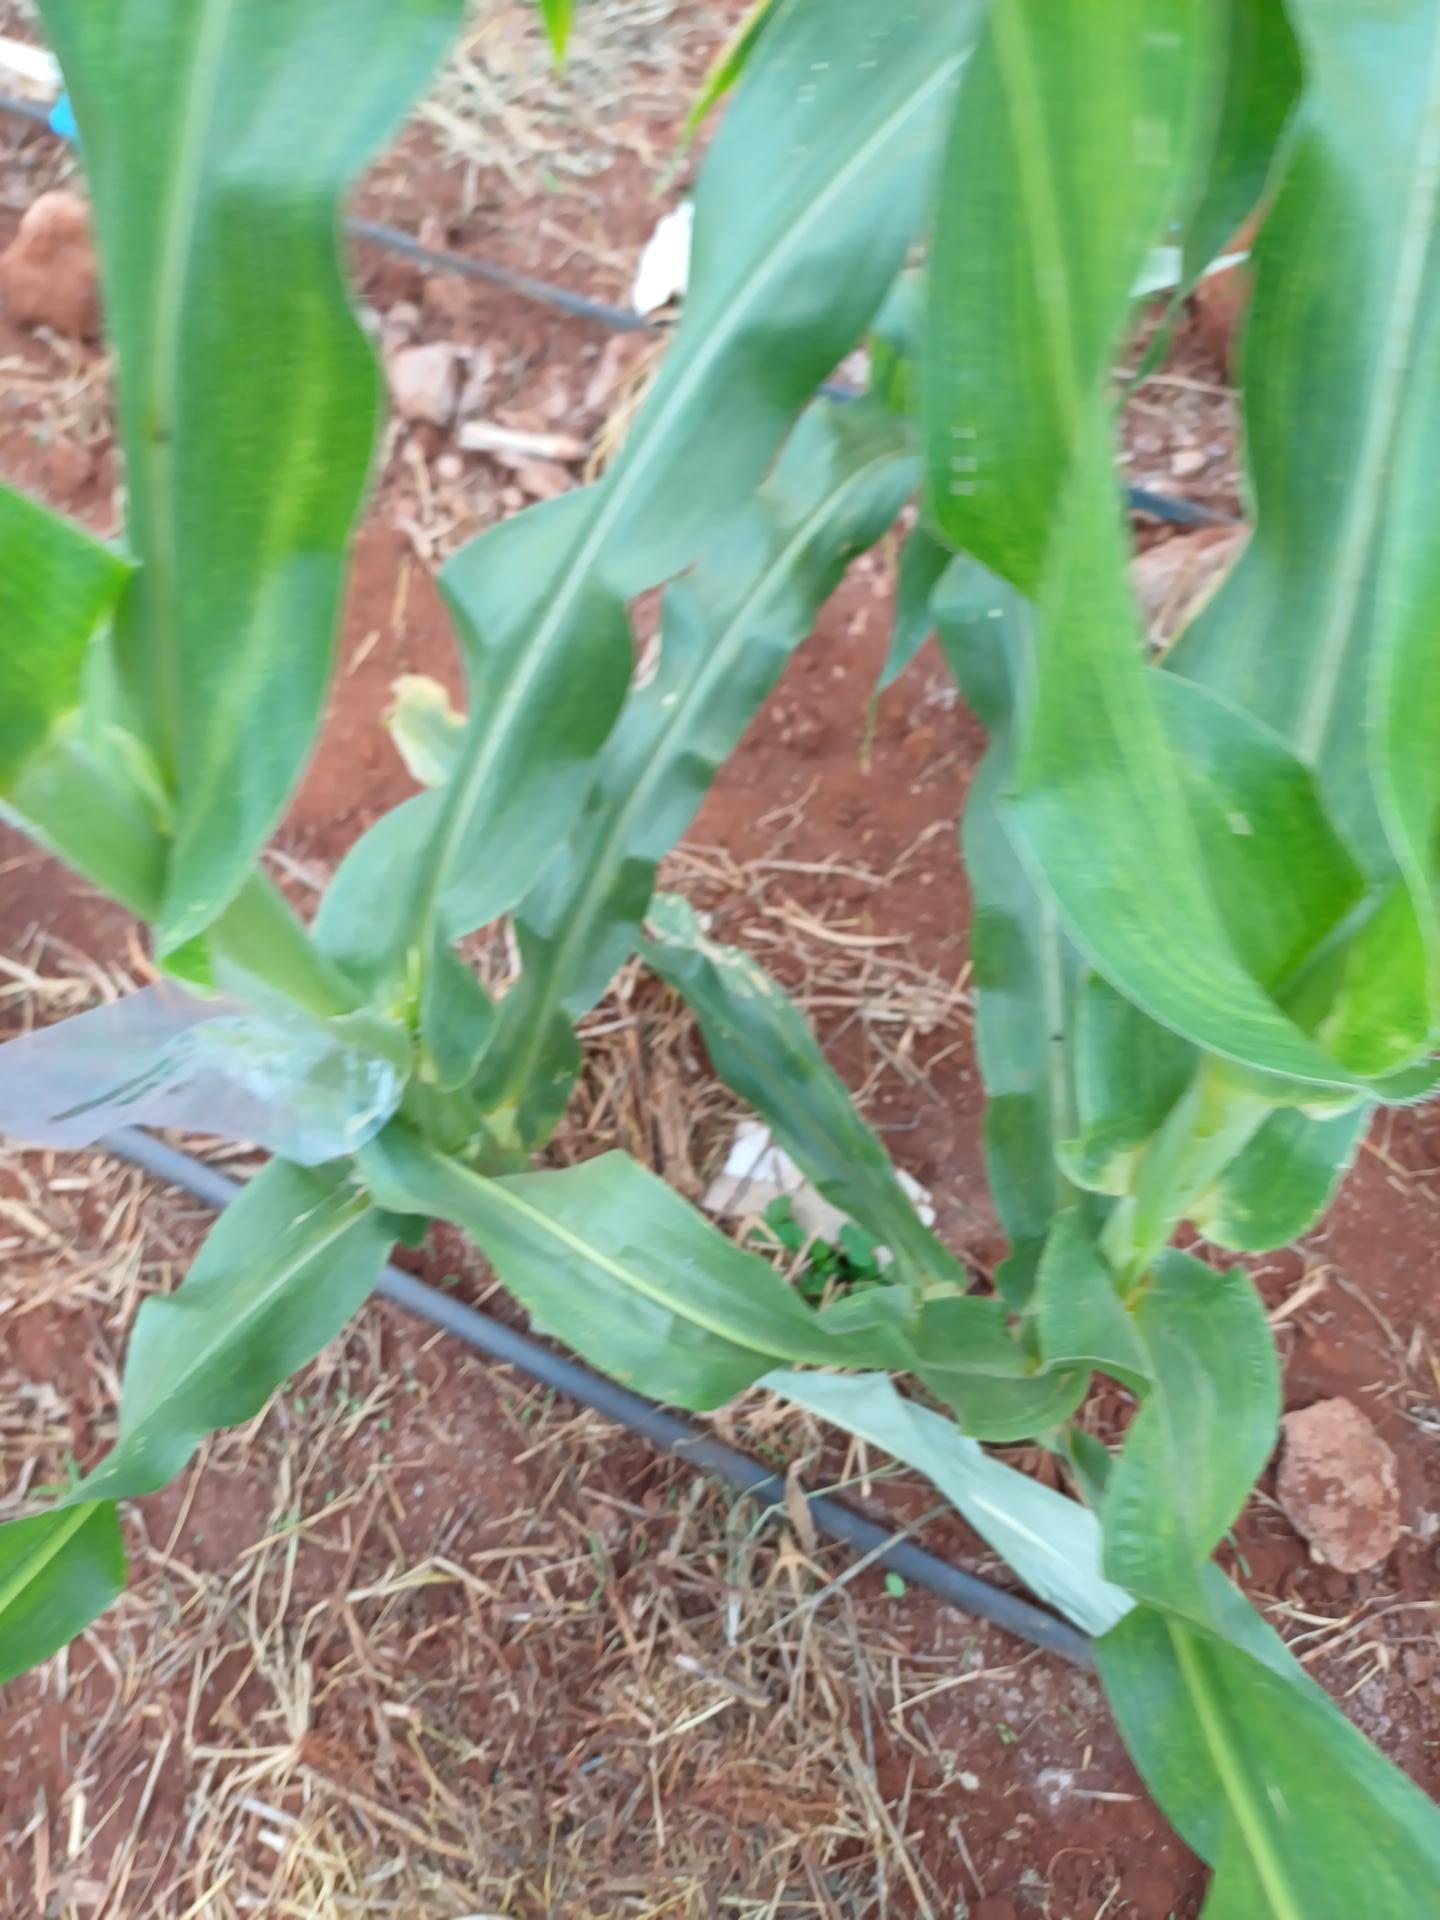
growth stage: vegetative
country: Kenya
